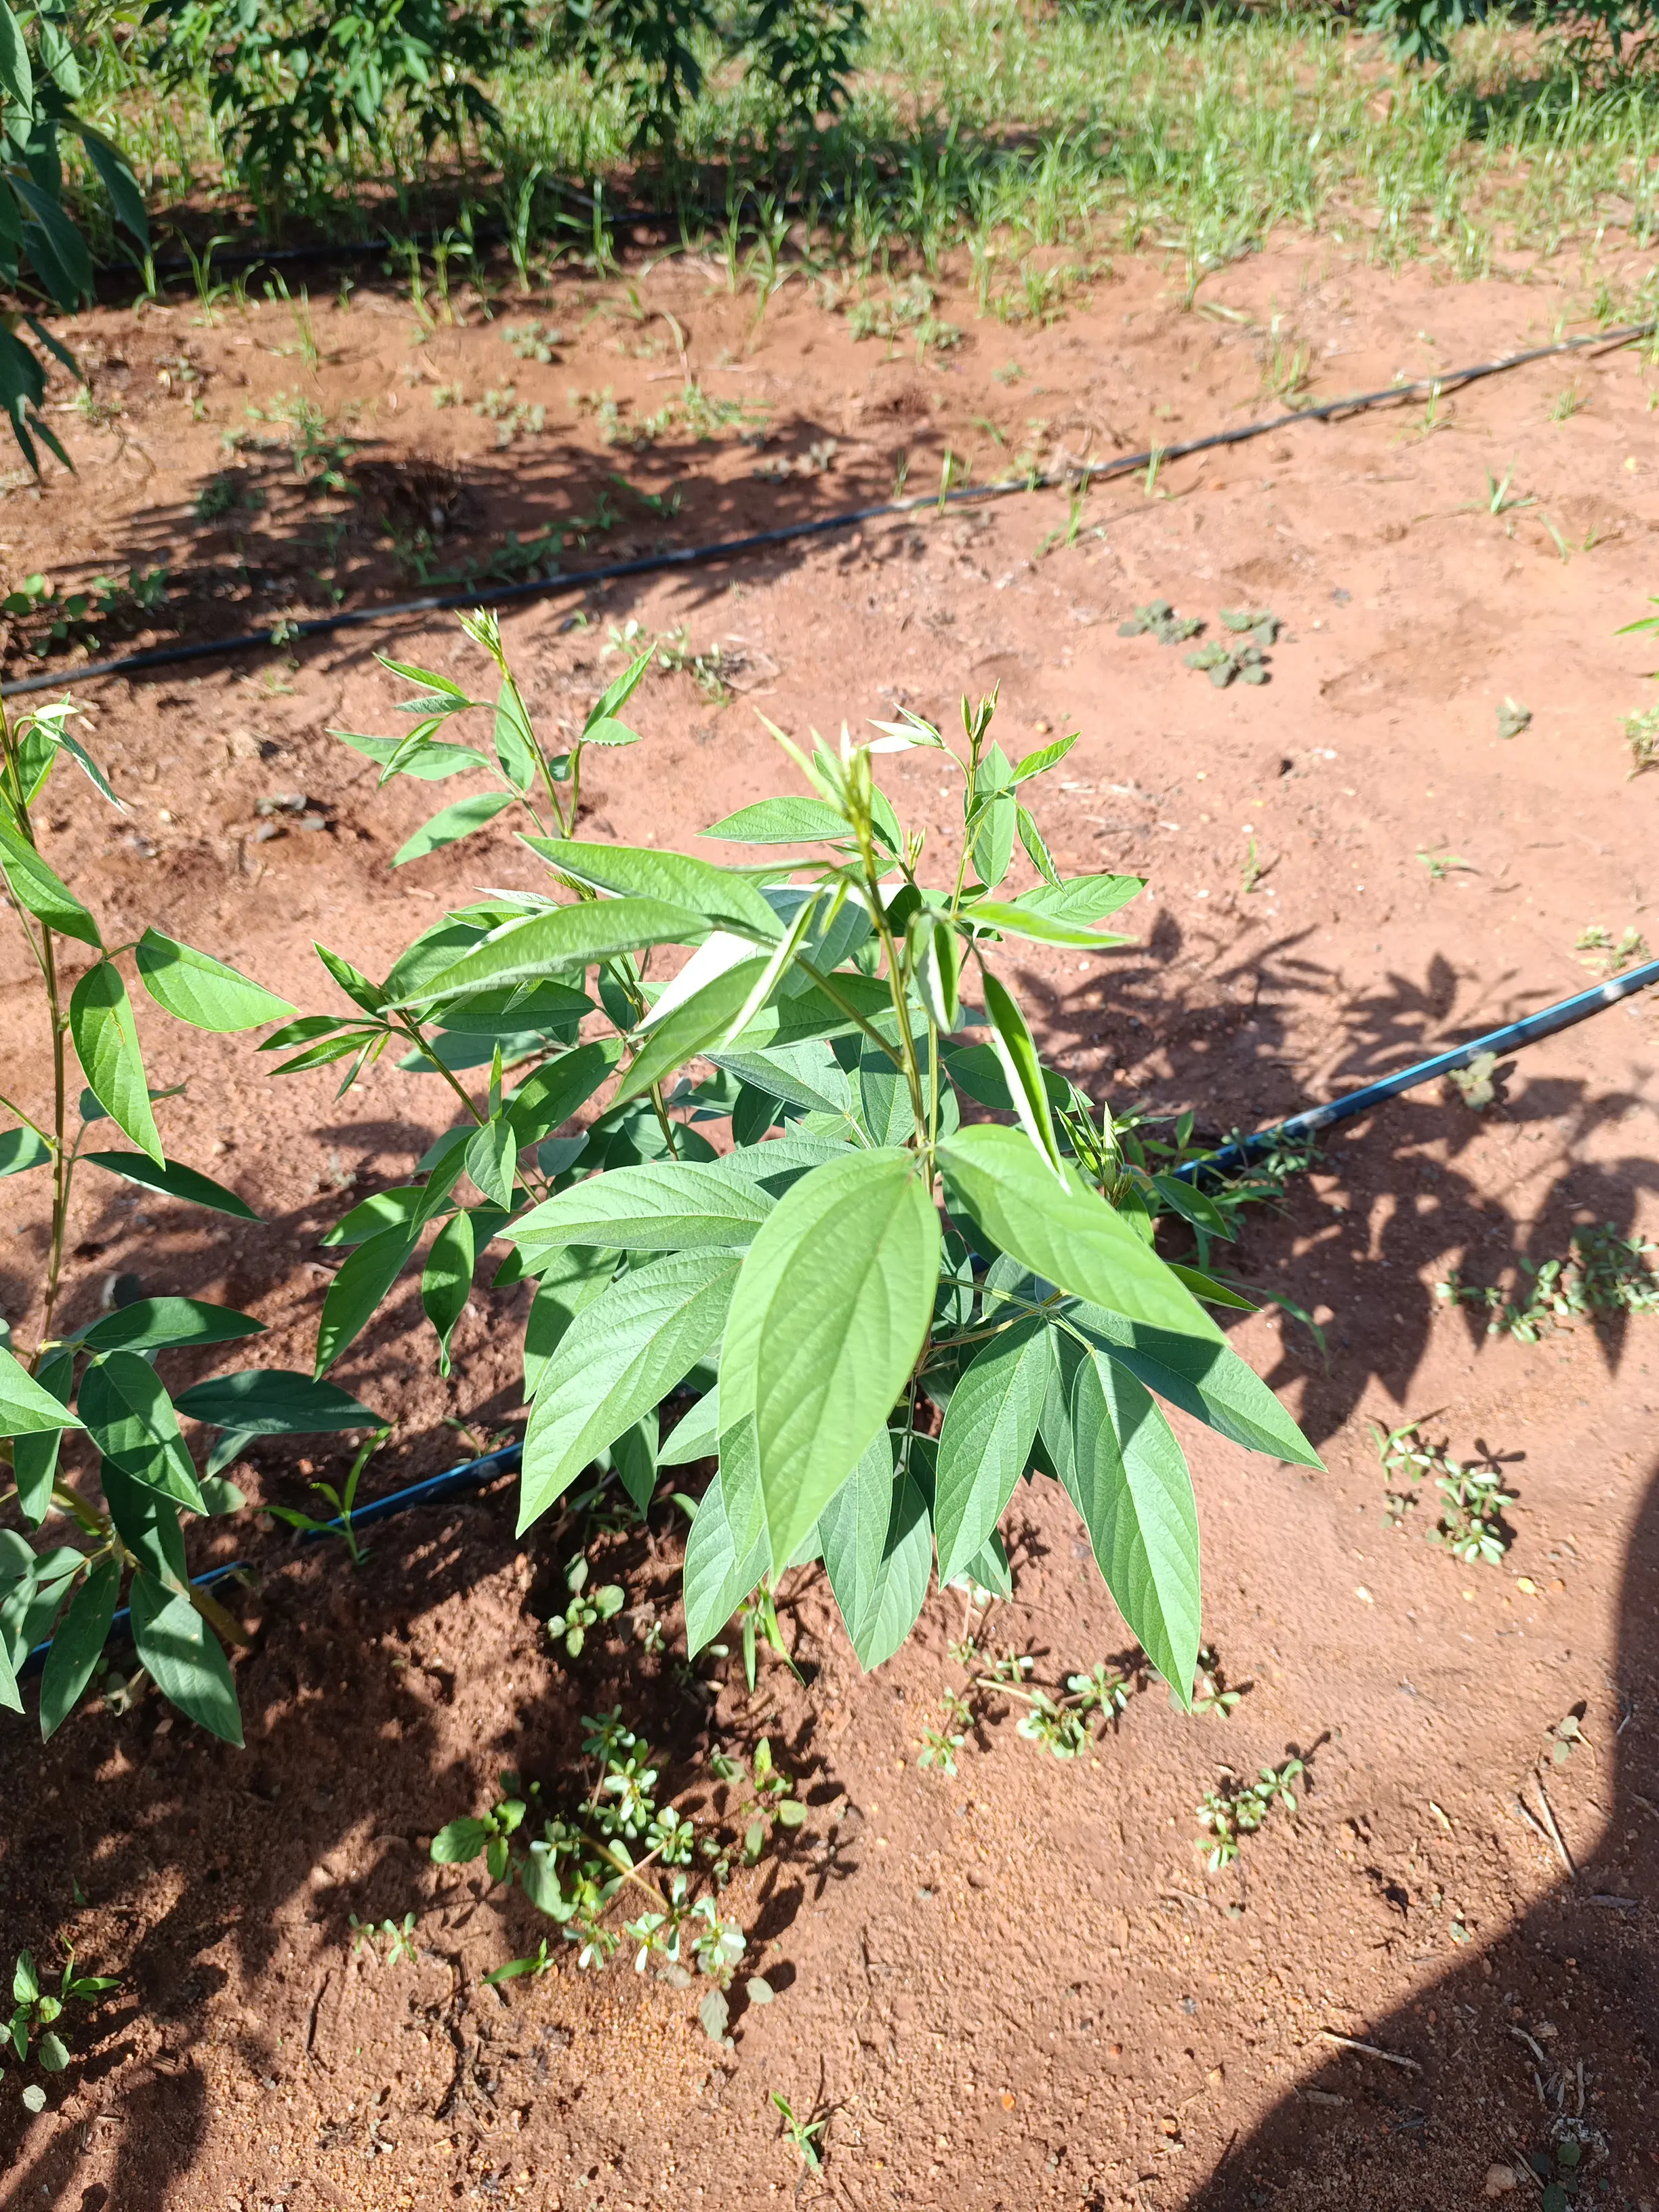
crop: pigeonpea
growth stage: flowering
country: Kenya
